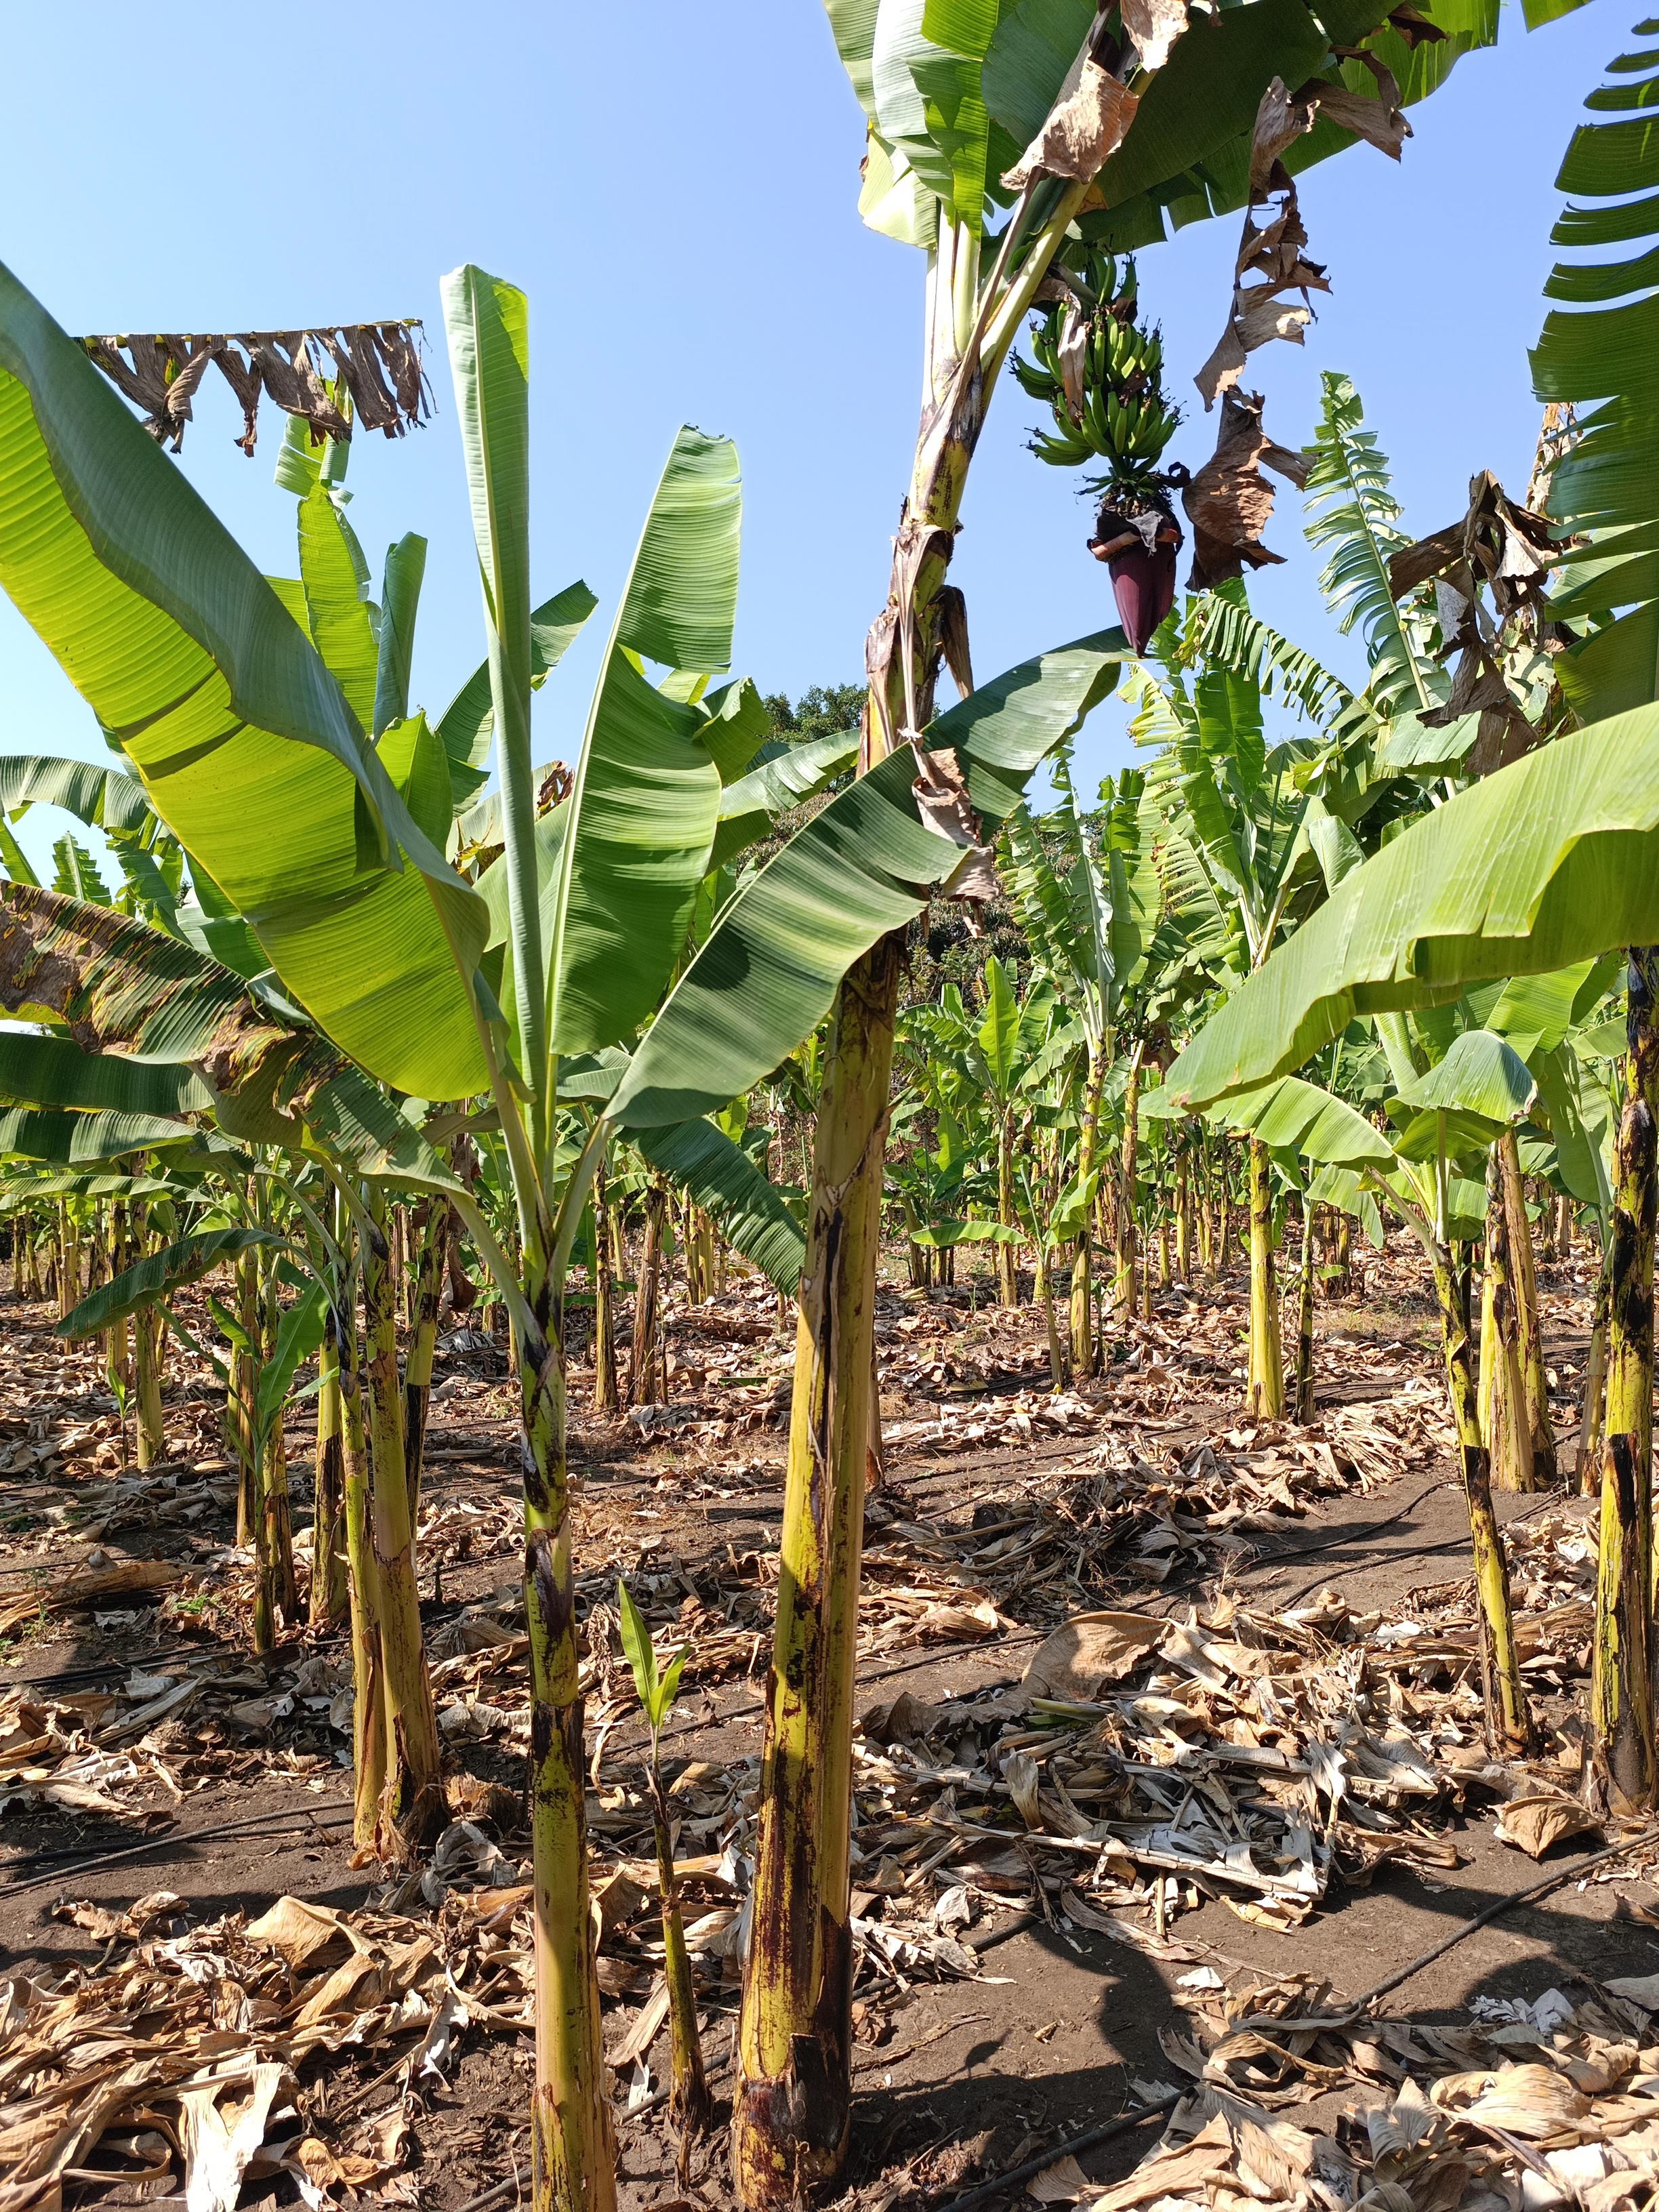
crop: banana
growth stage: development fruit
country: Tanzania
